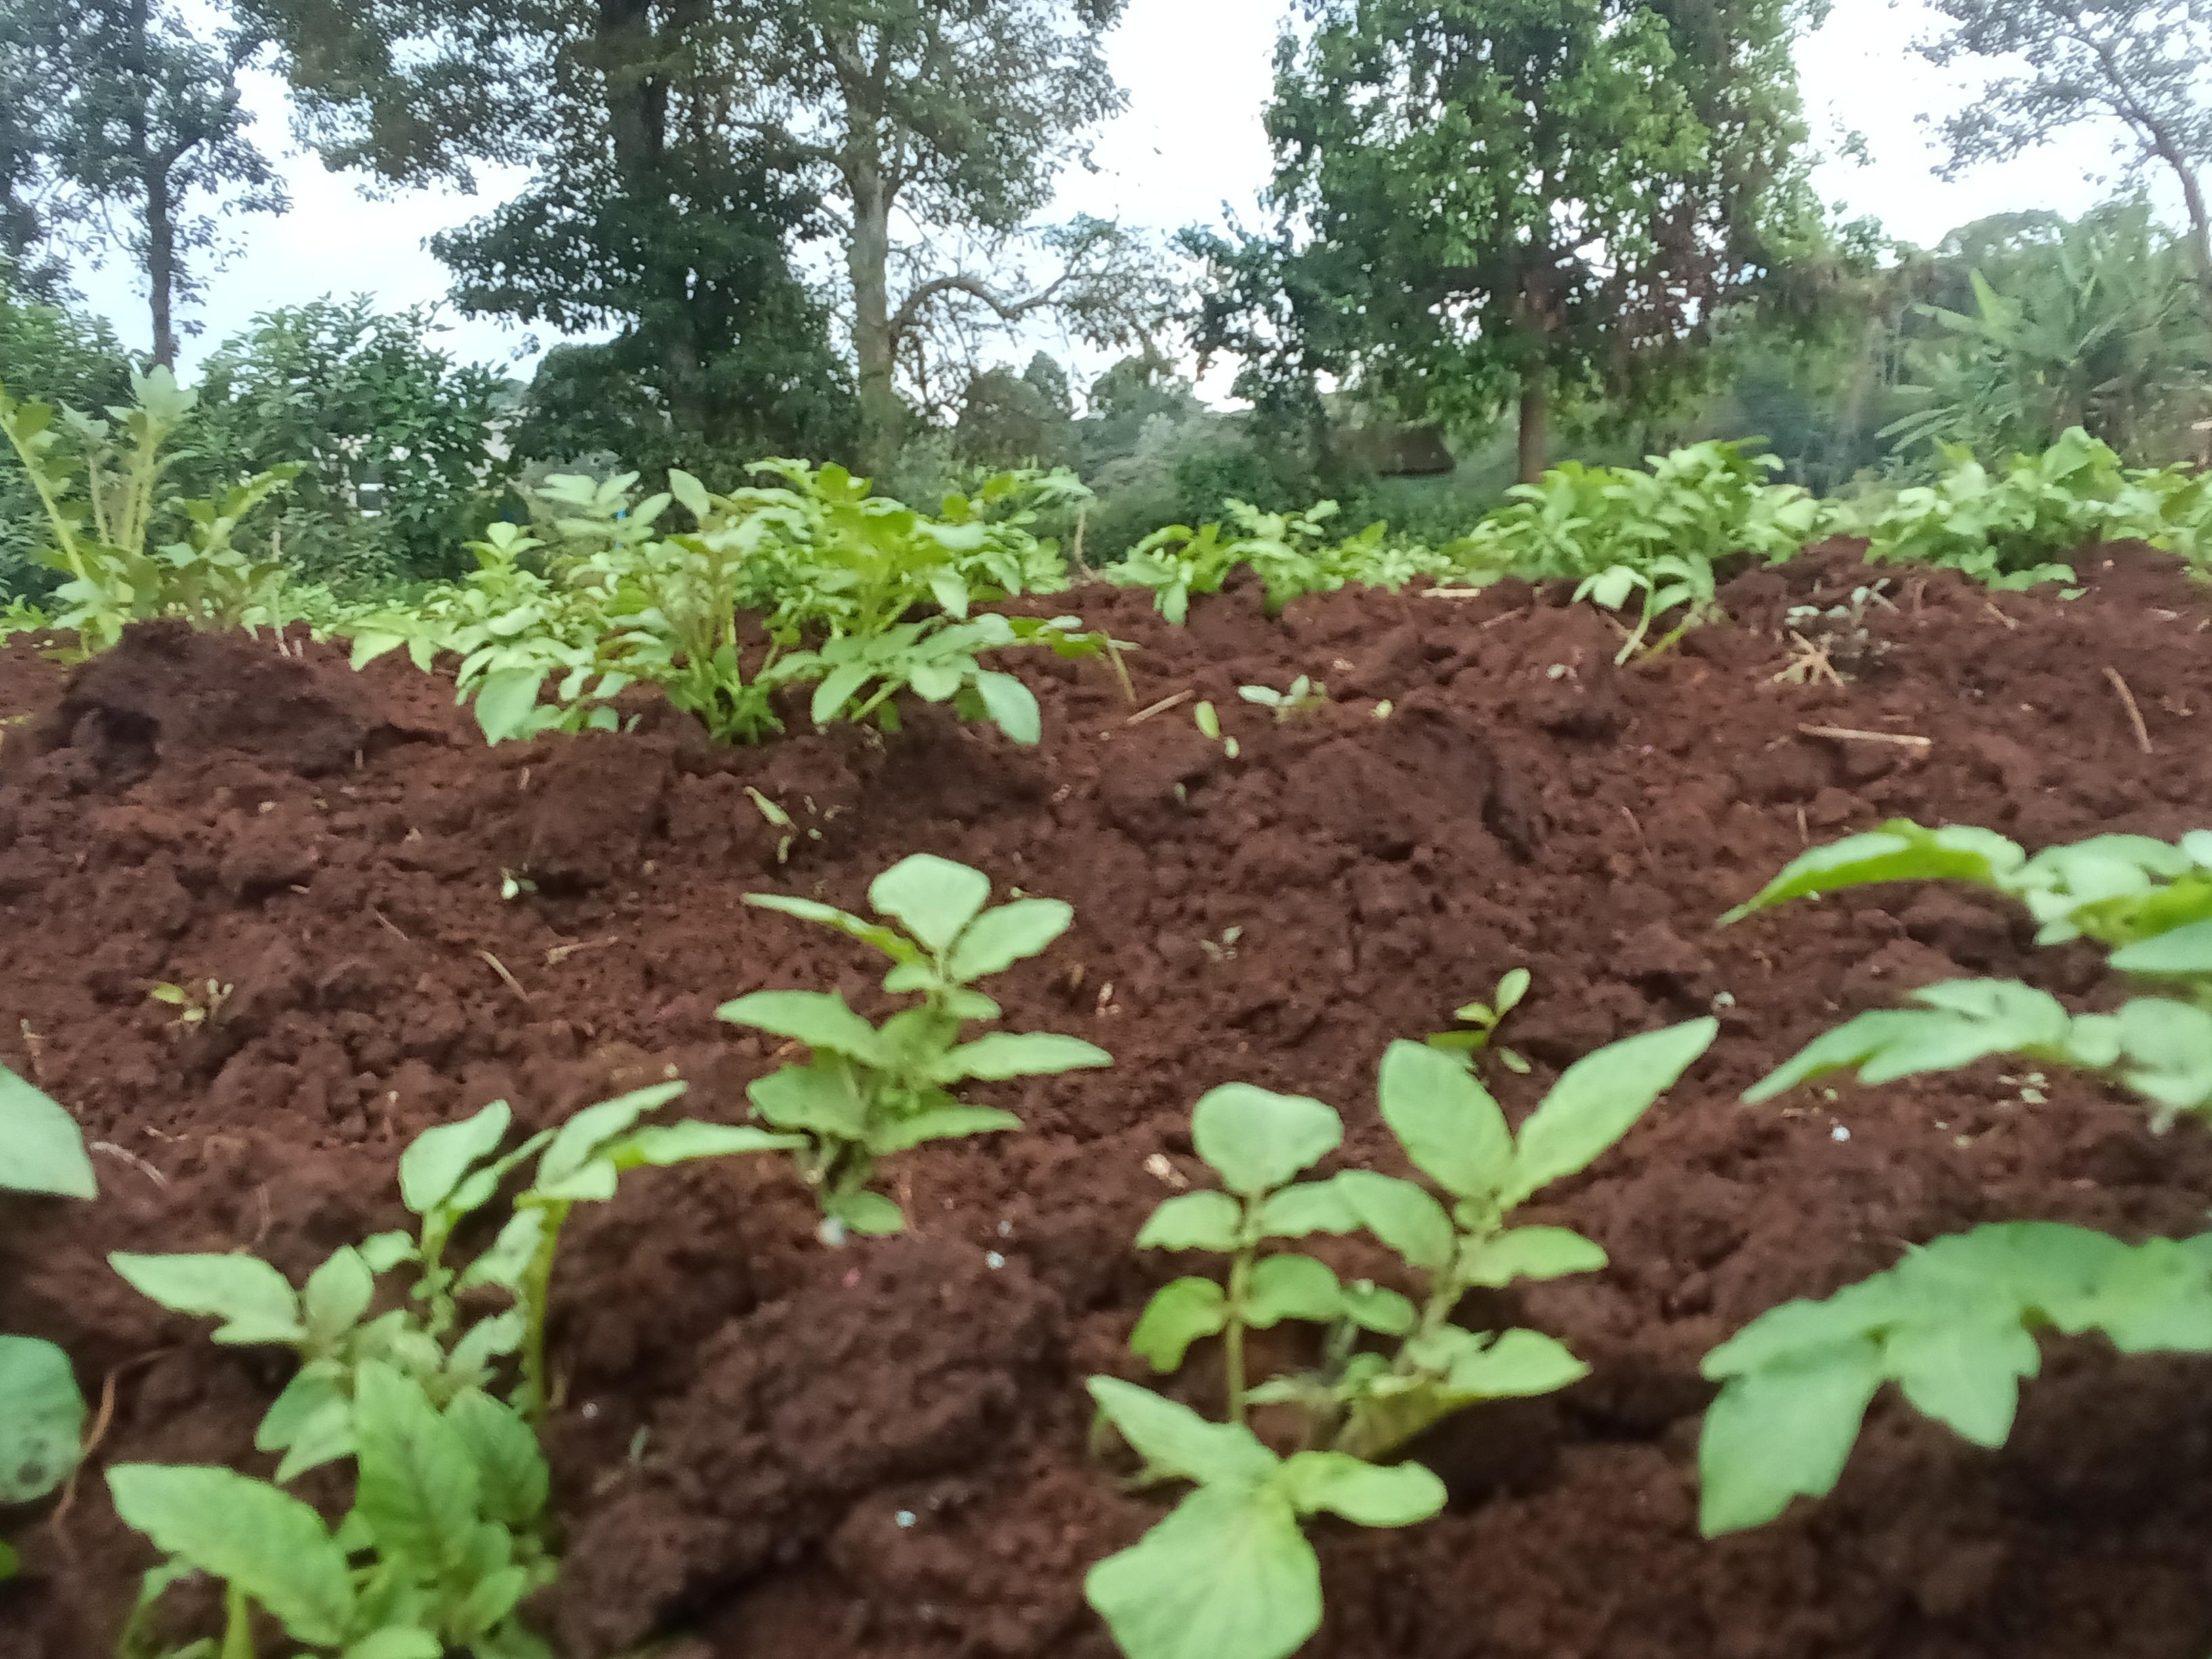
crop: potato
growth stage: sprouting emergence
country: Kenya
